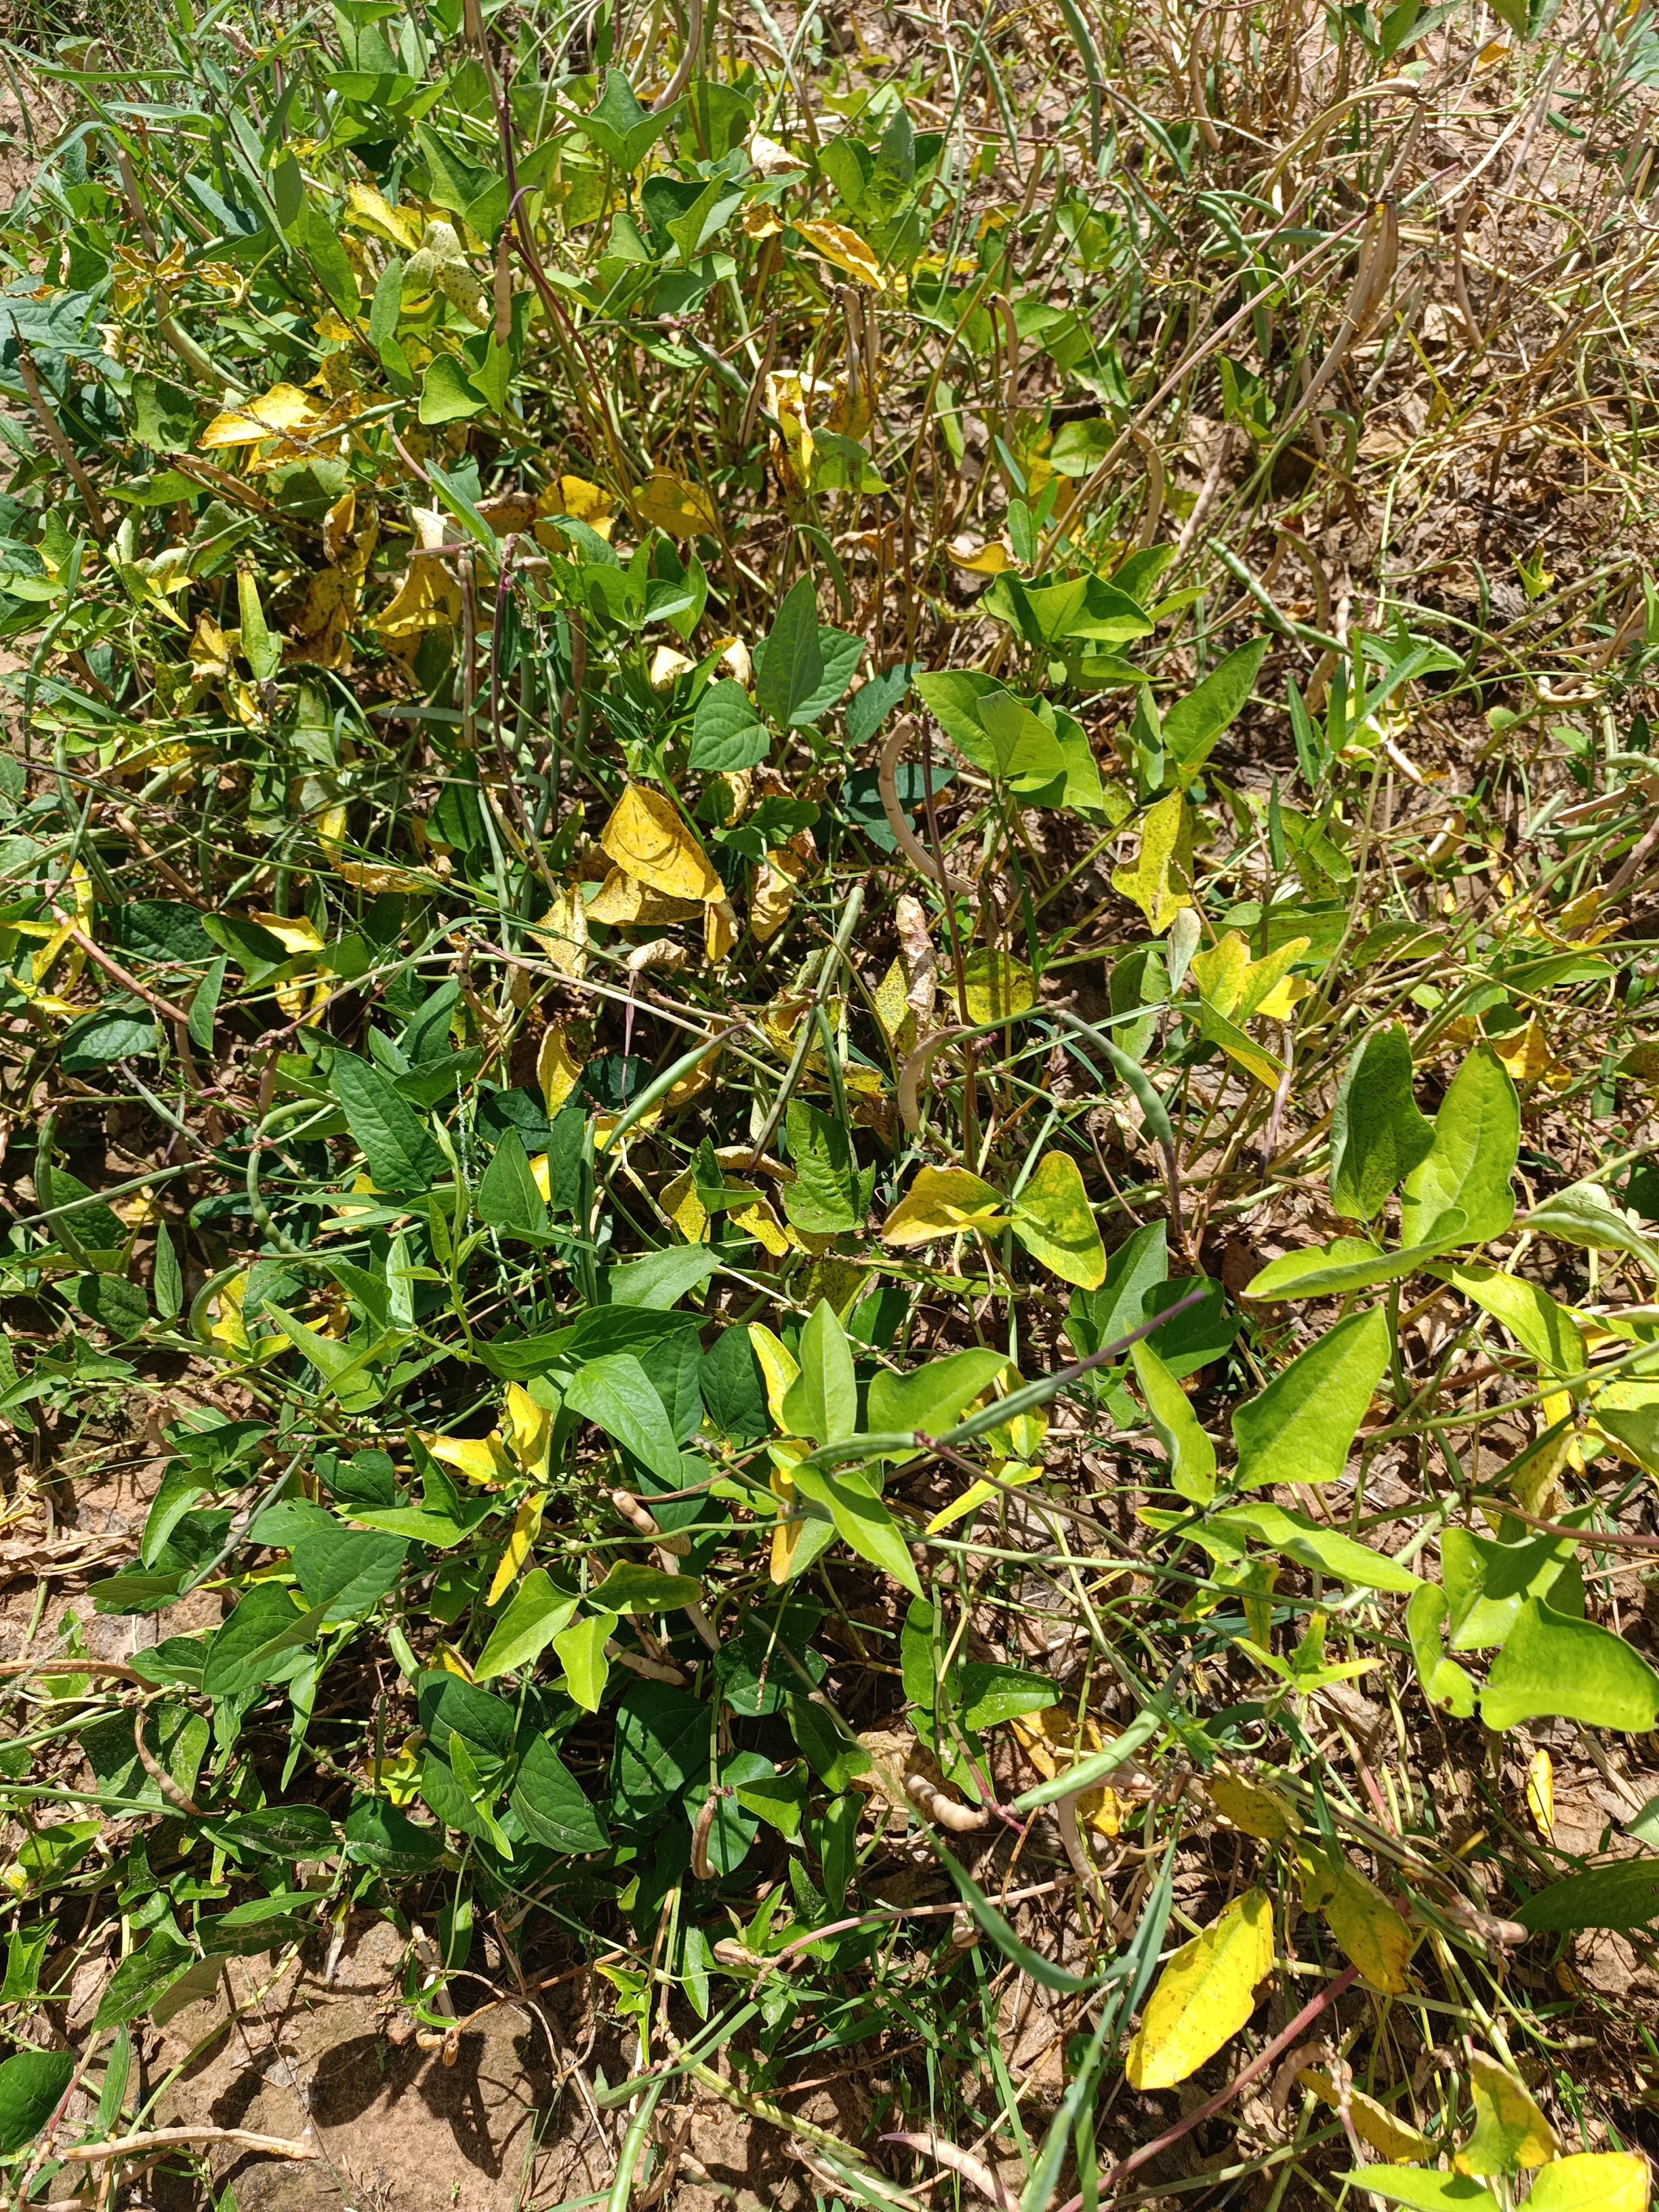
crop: cowpea
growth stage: maturity
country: Nigeria
